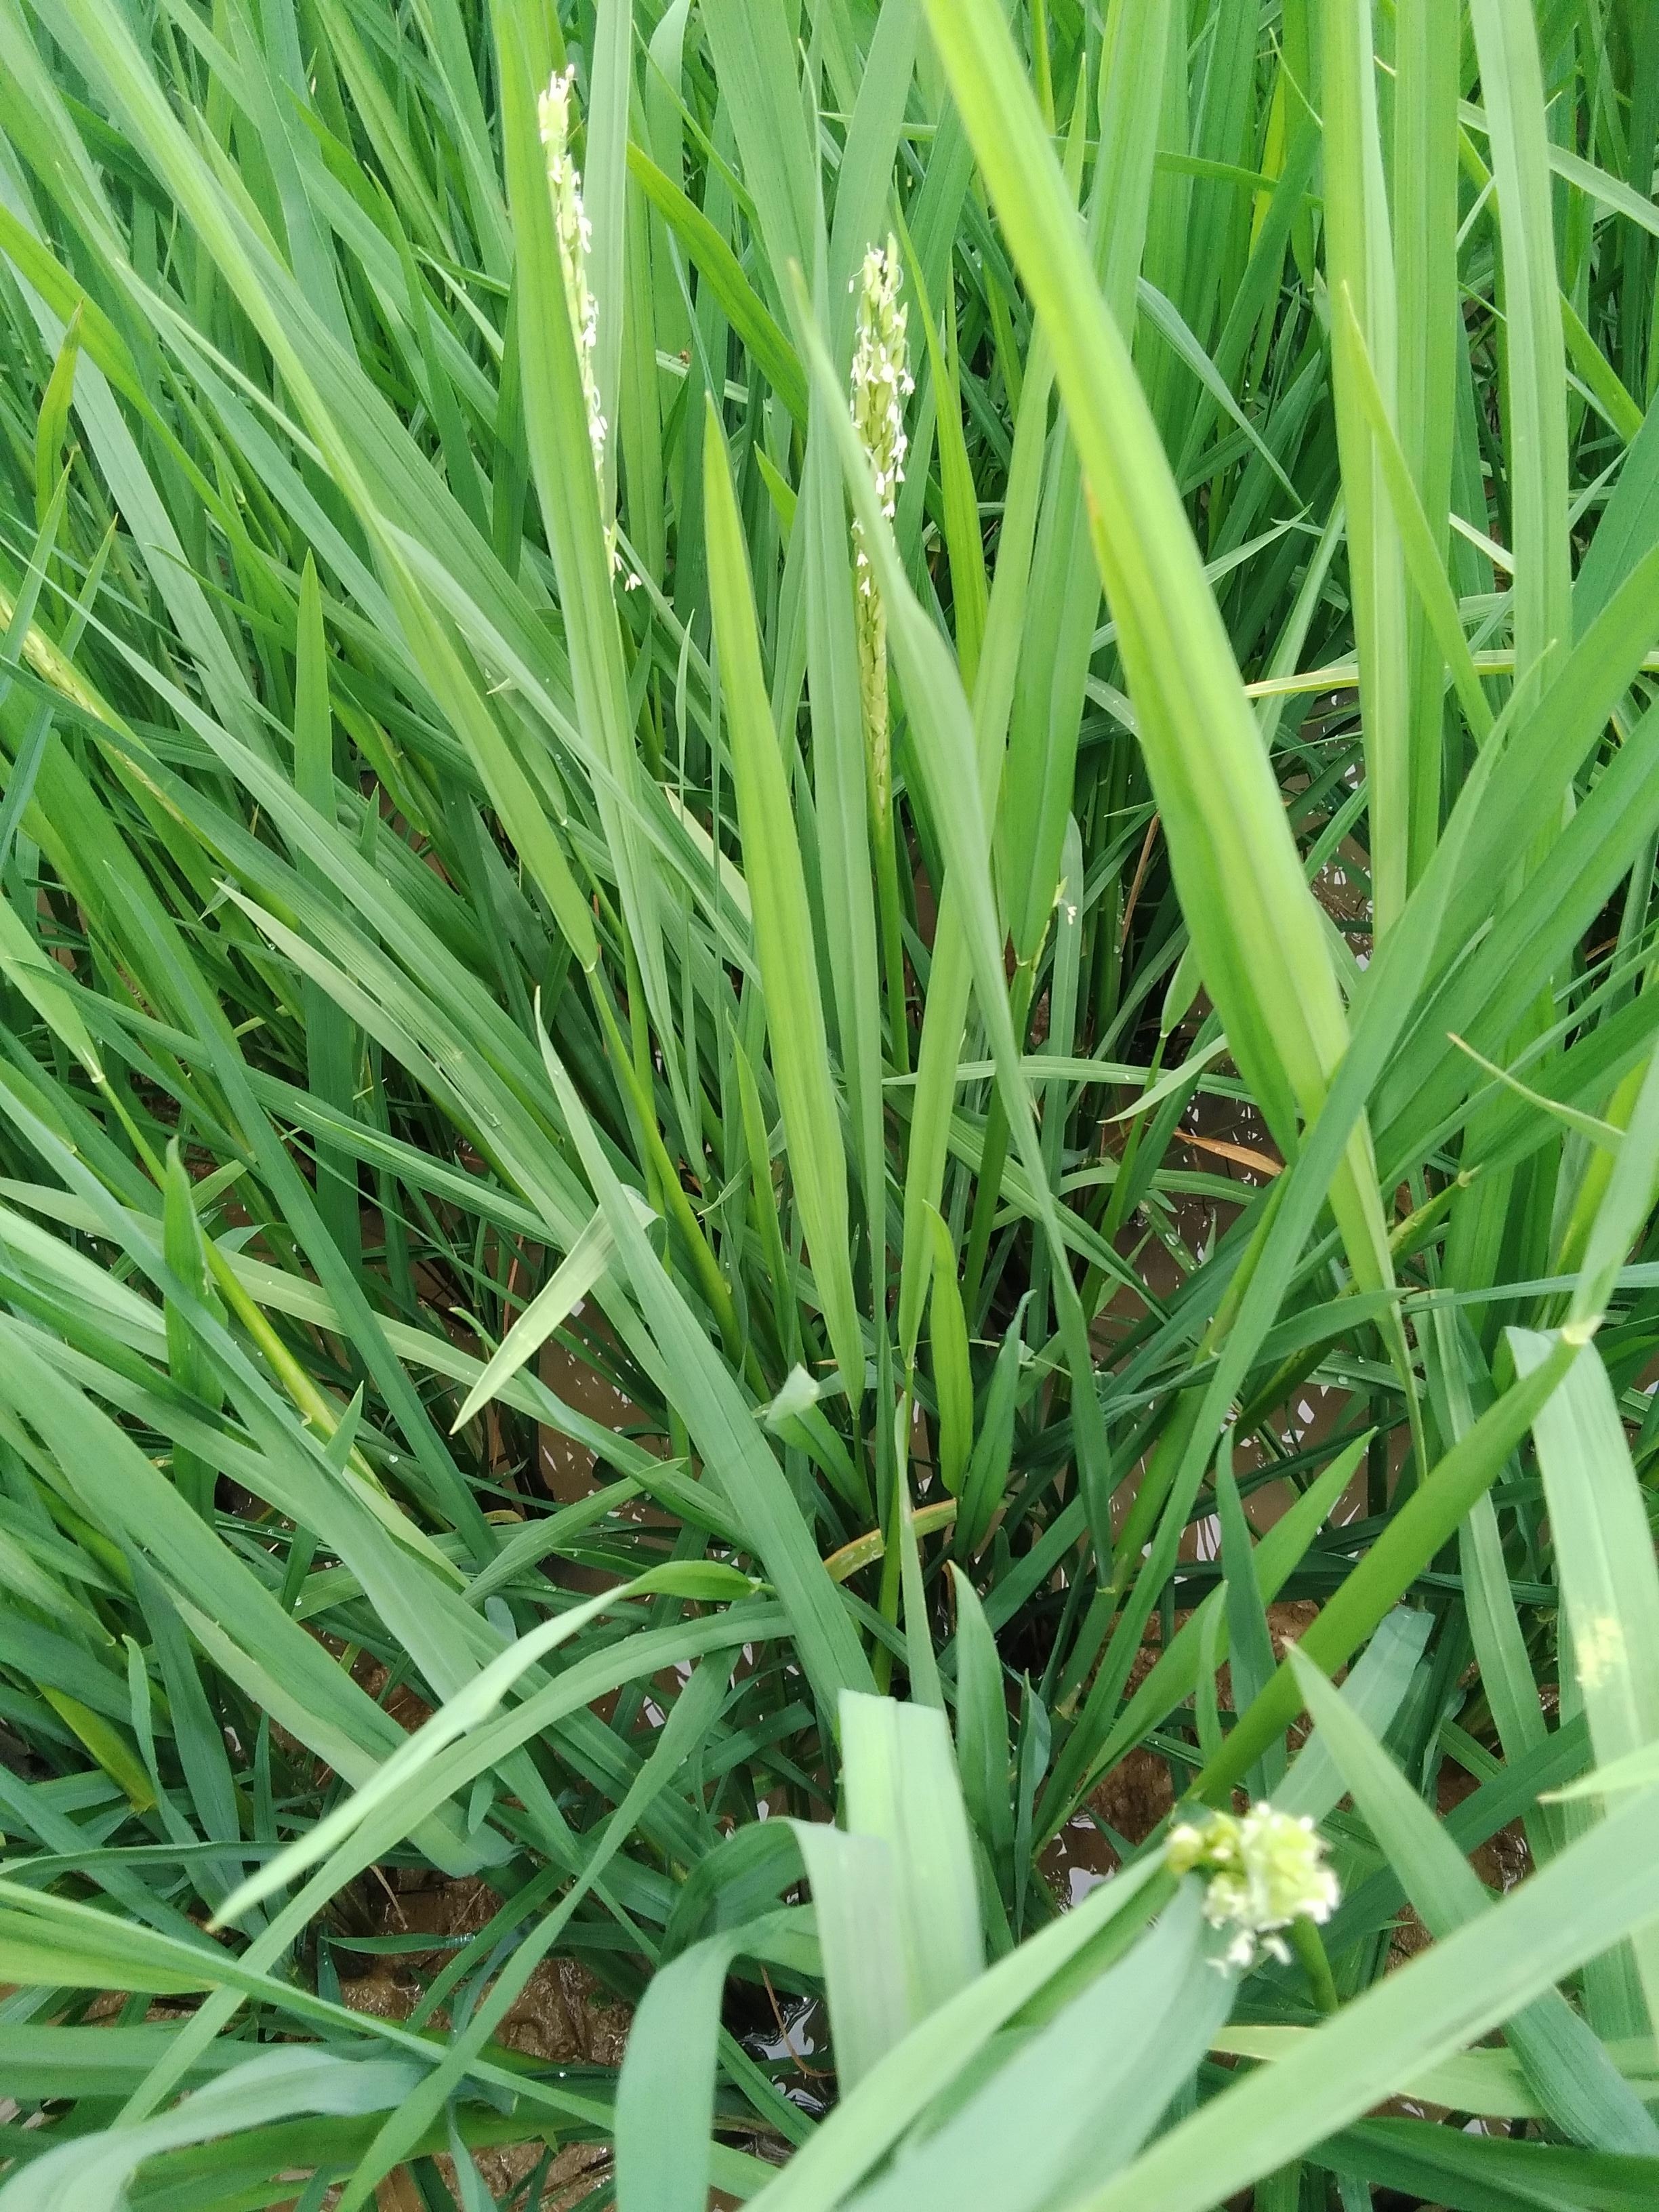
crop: rice
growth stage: heading
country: Nigeria
